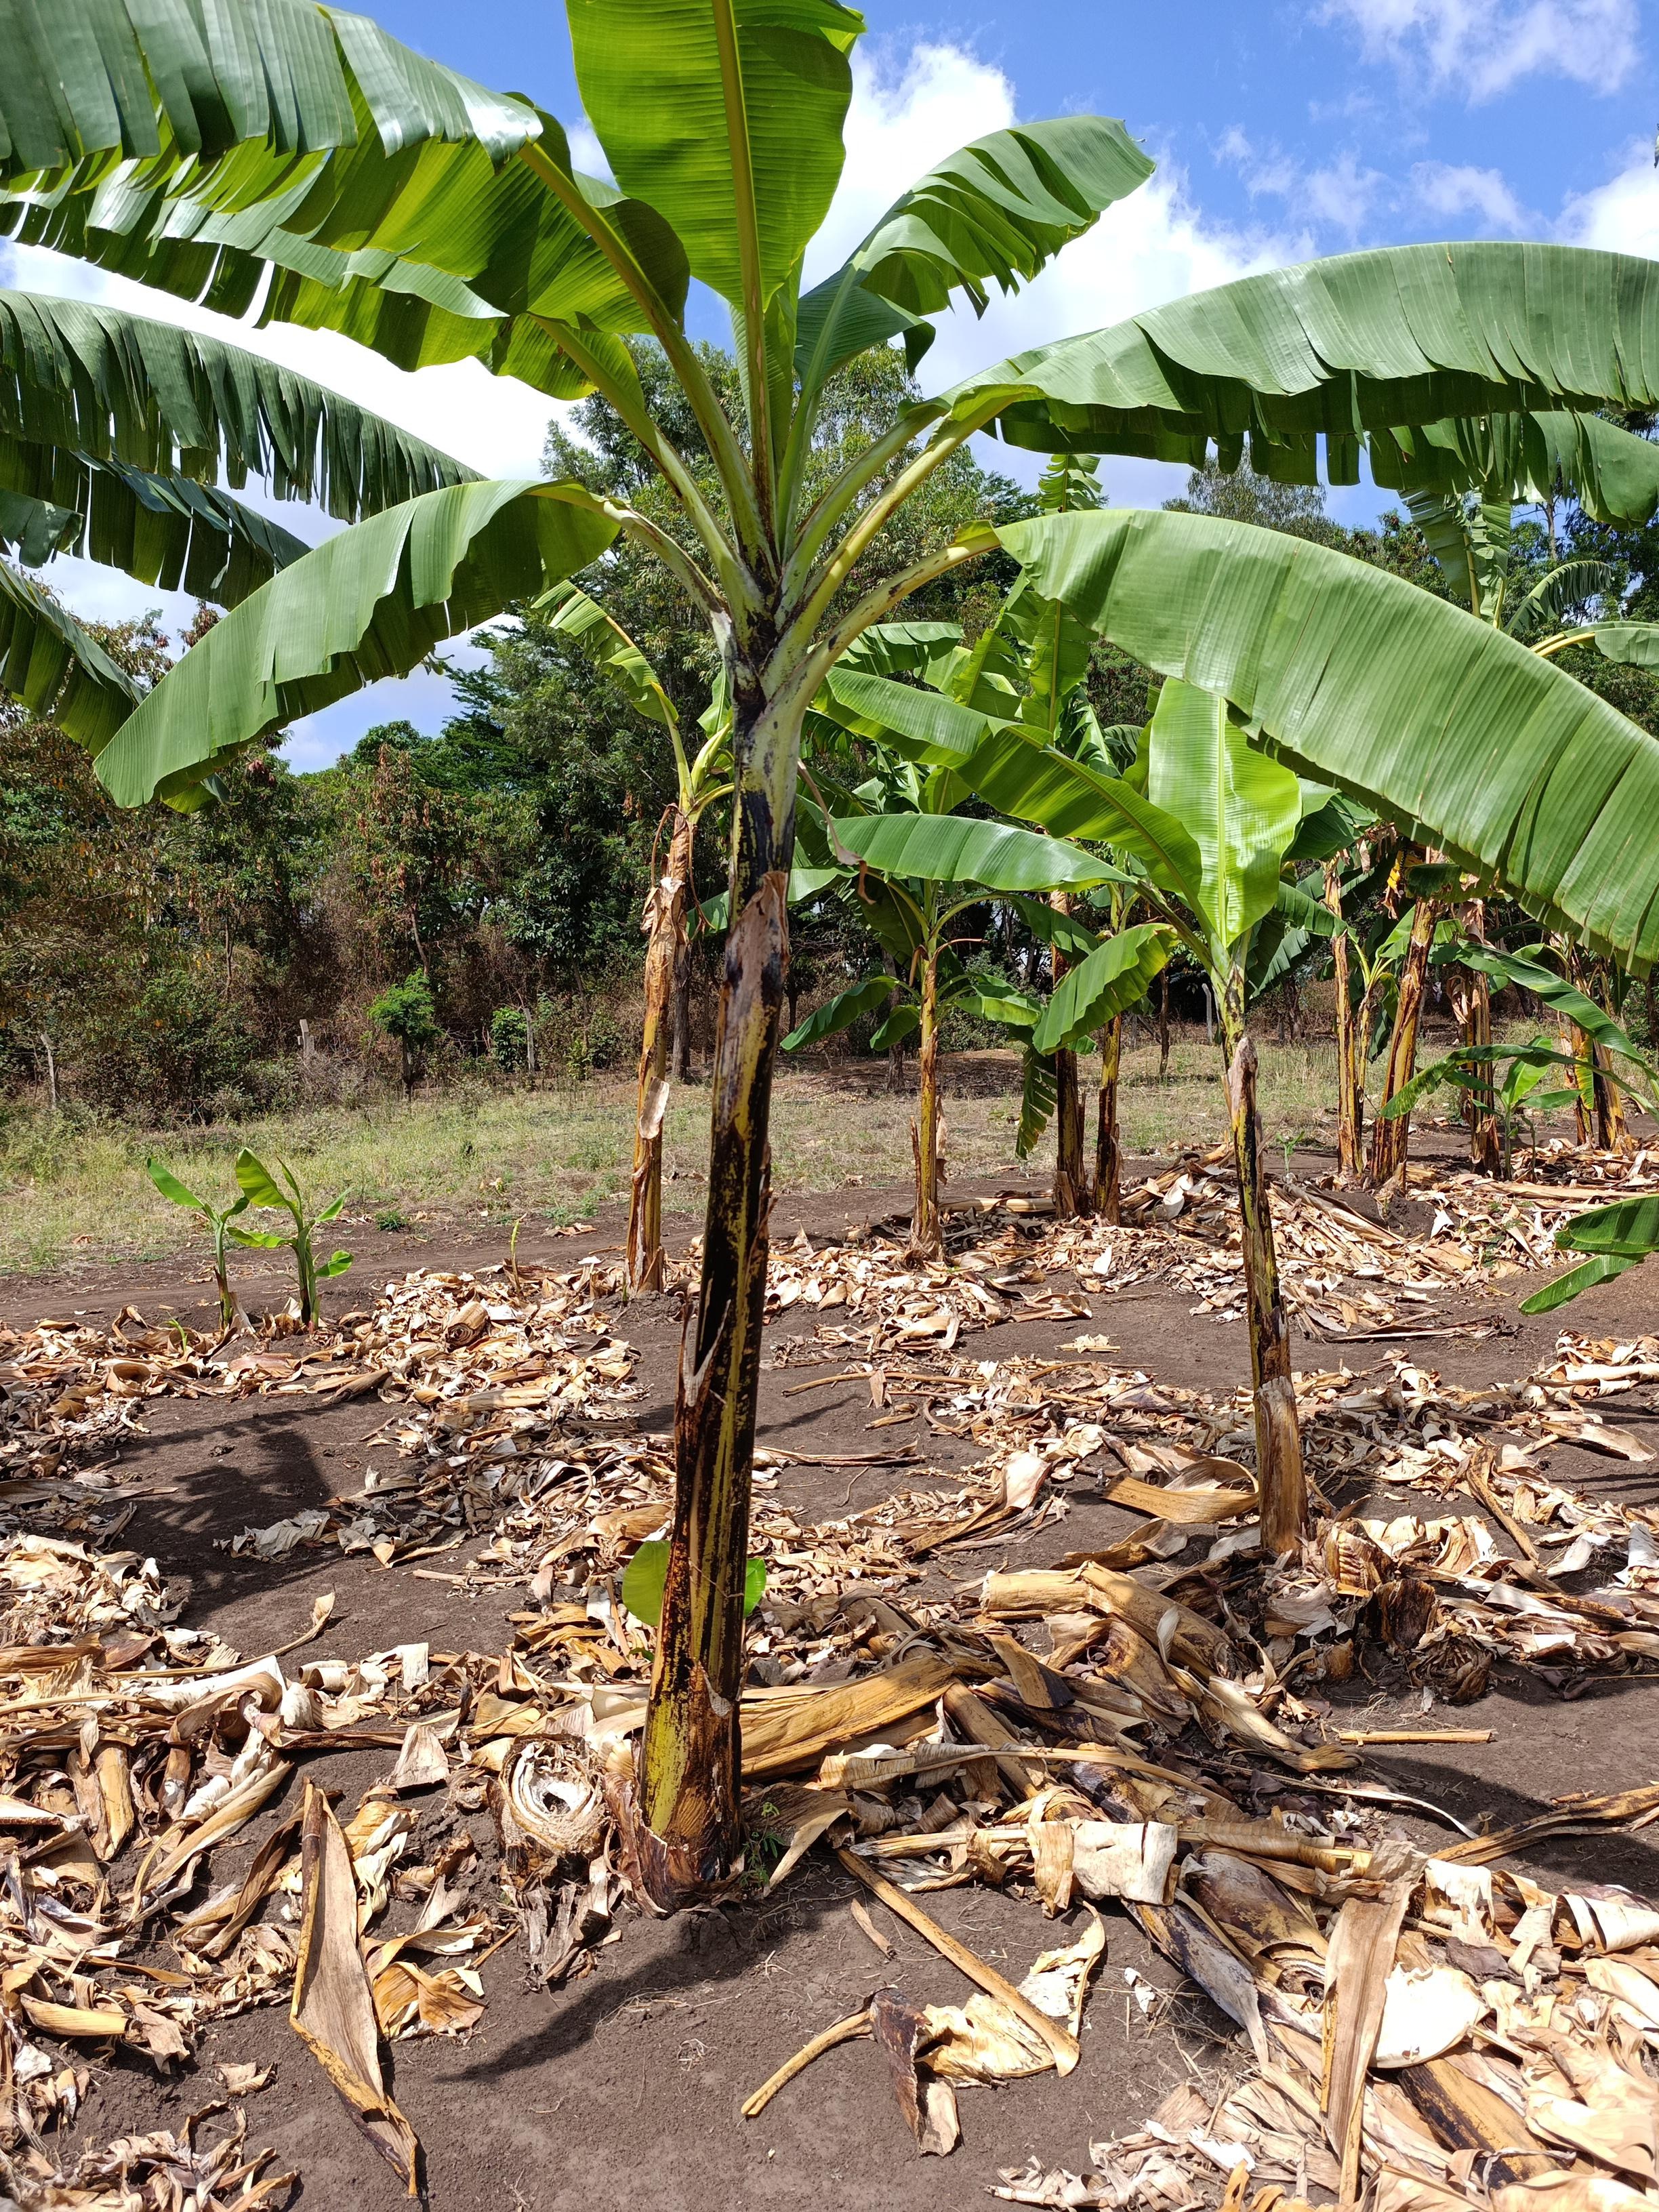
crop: banana
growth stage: vegetative
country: Tanzania
